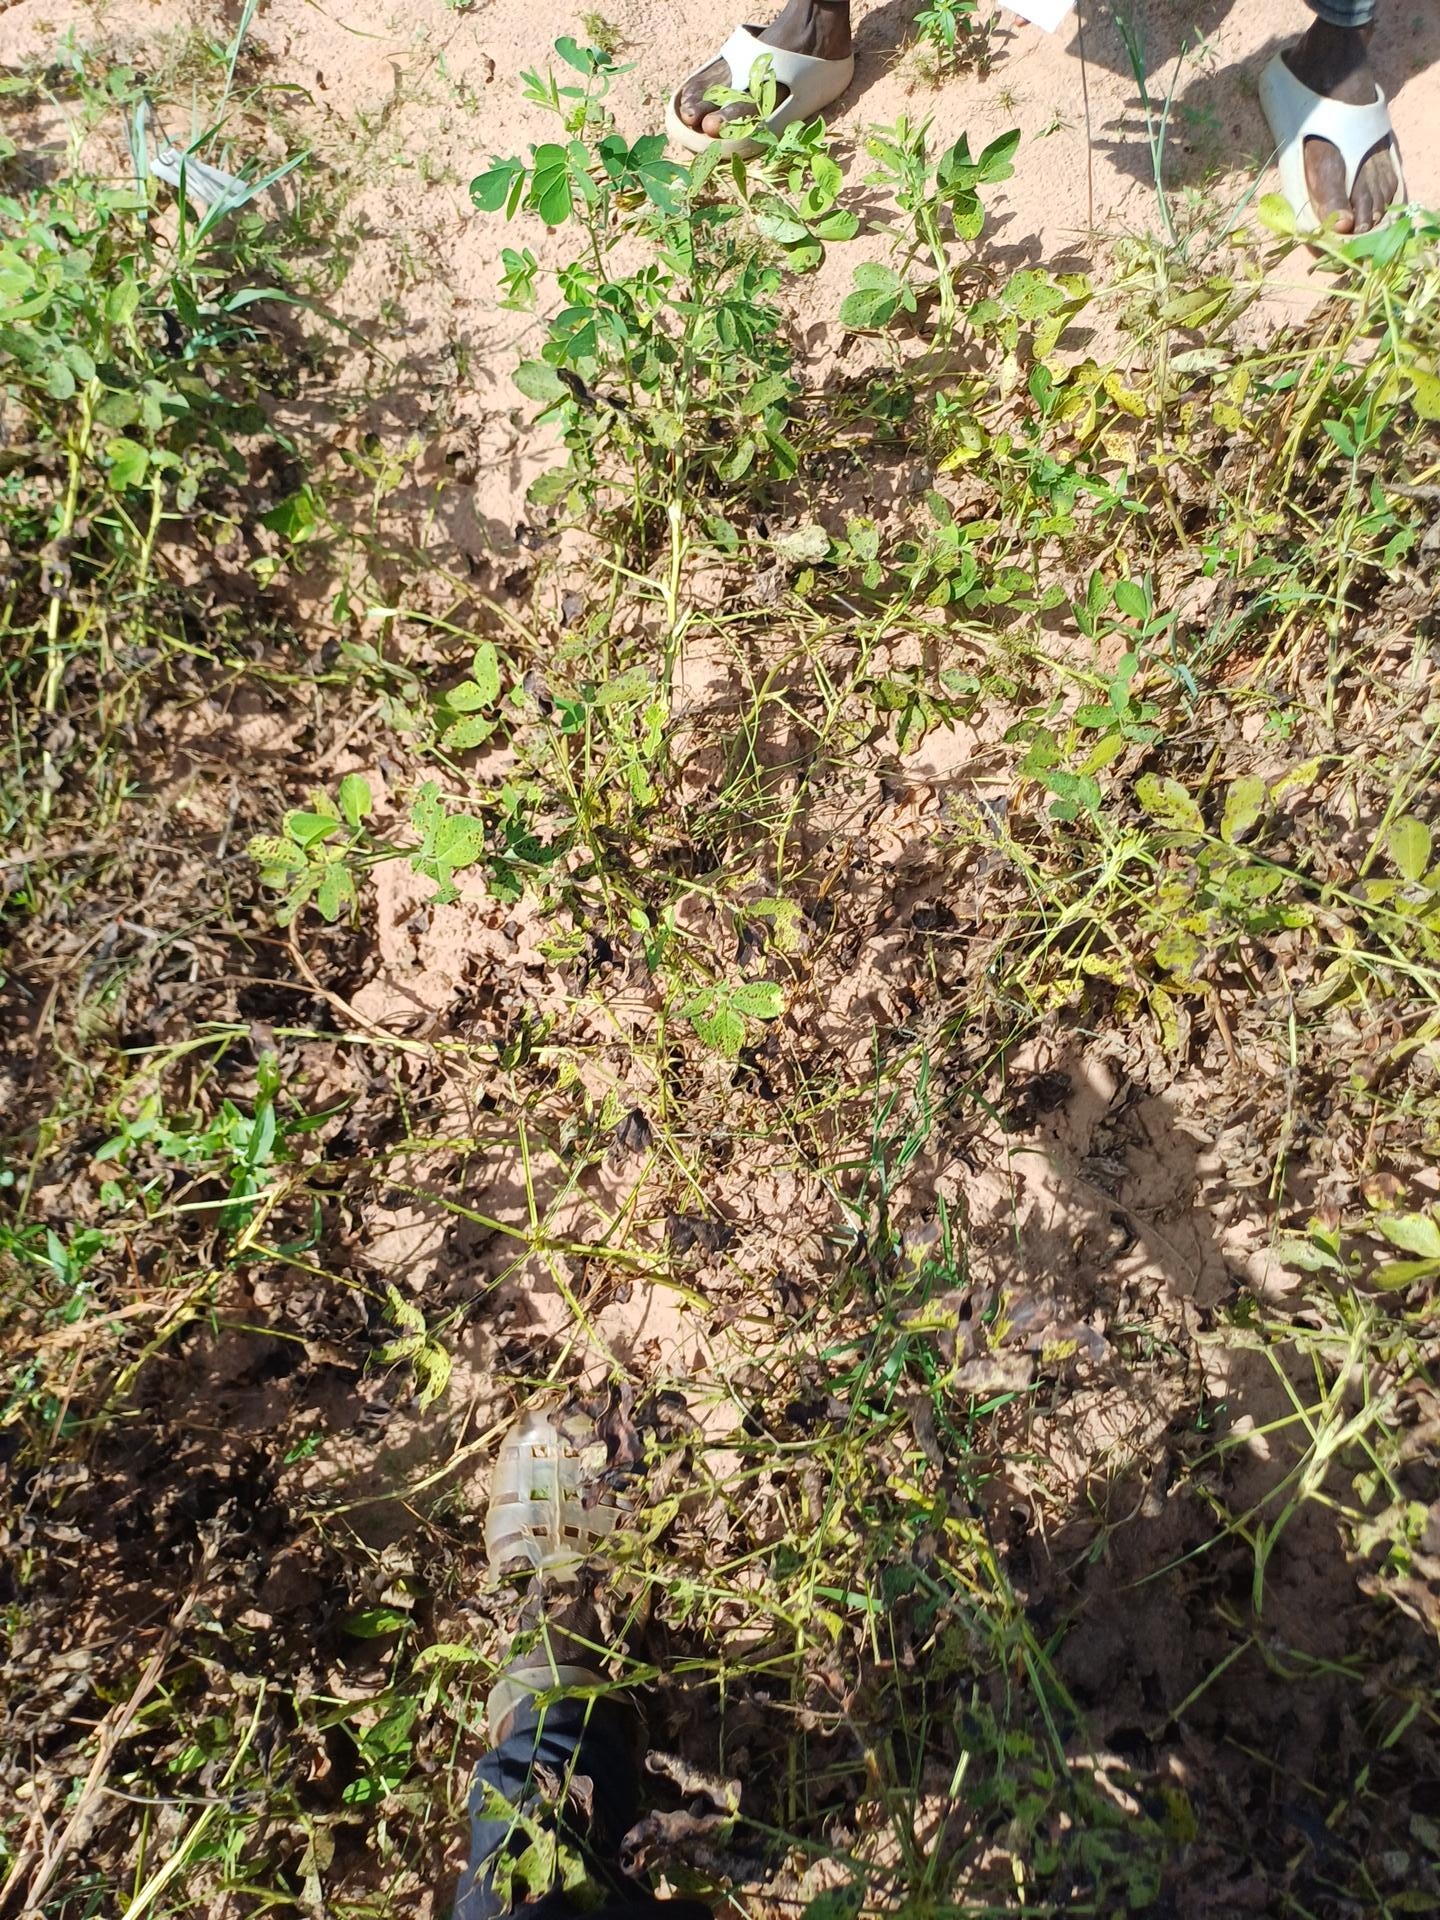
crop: groundnut
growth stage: flowering
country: Senegal
